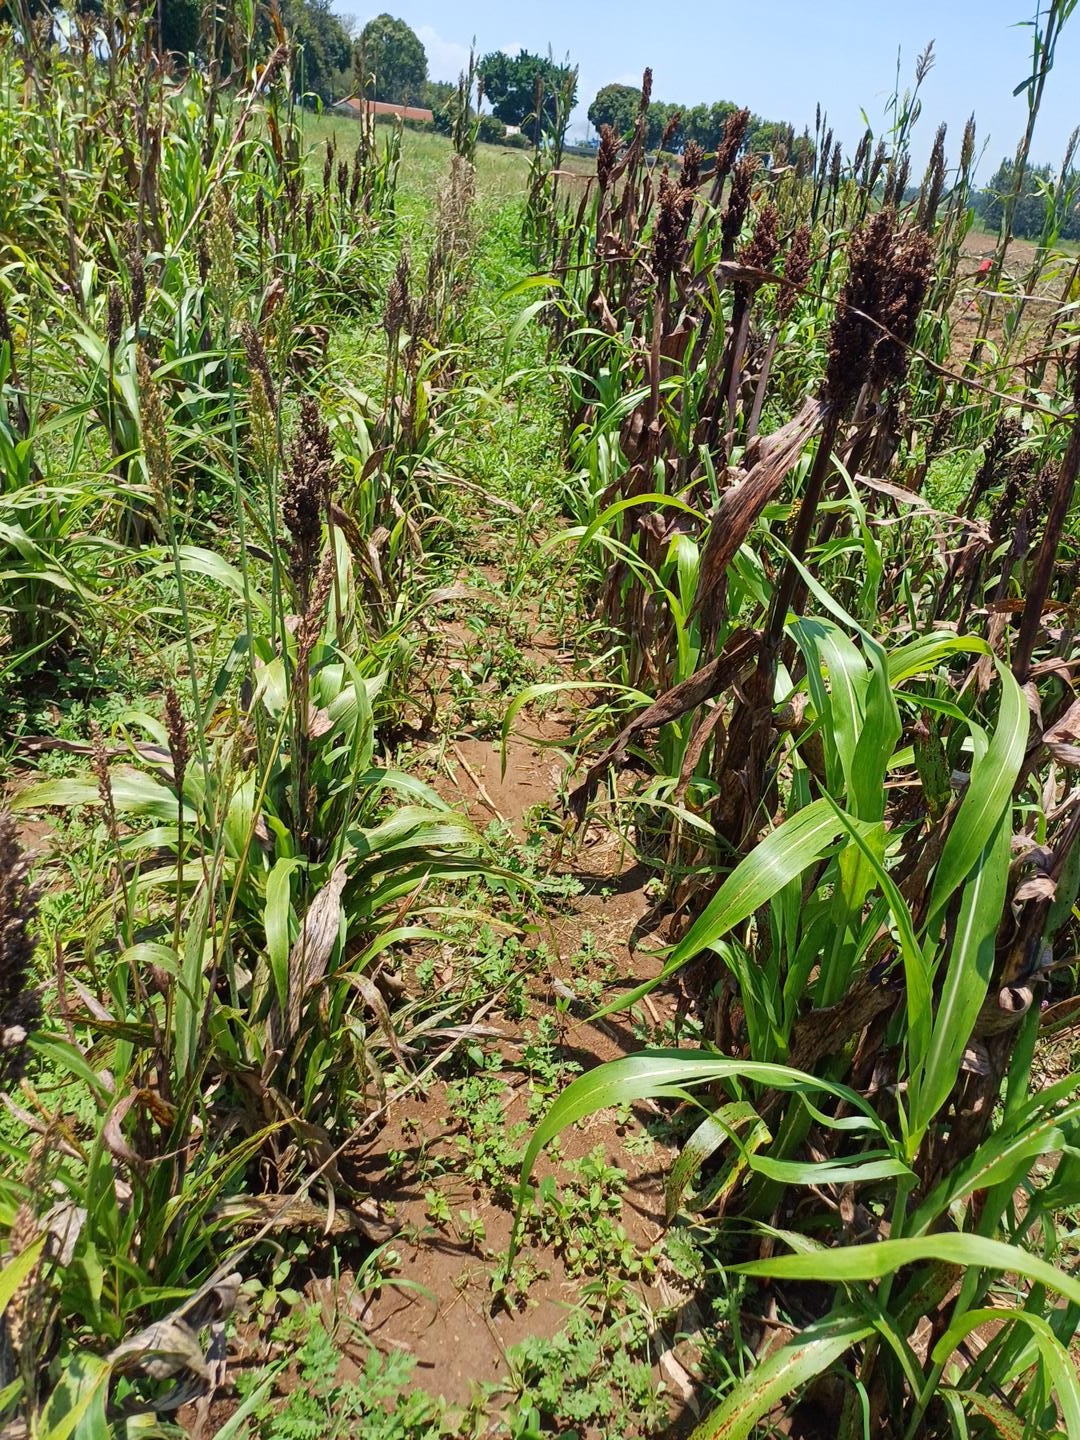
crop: sorghum
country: Kenya
